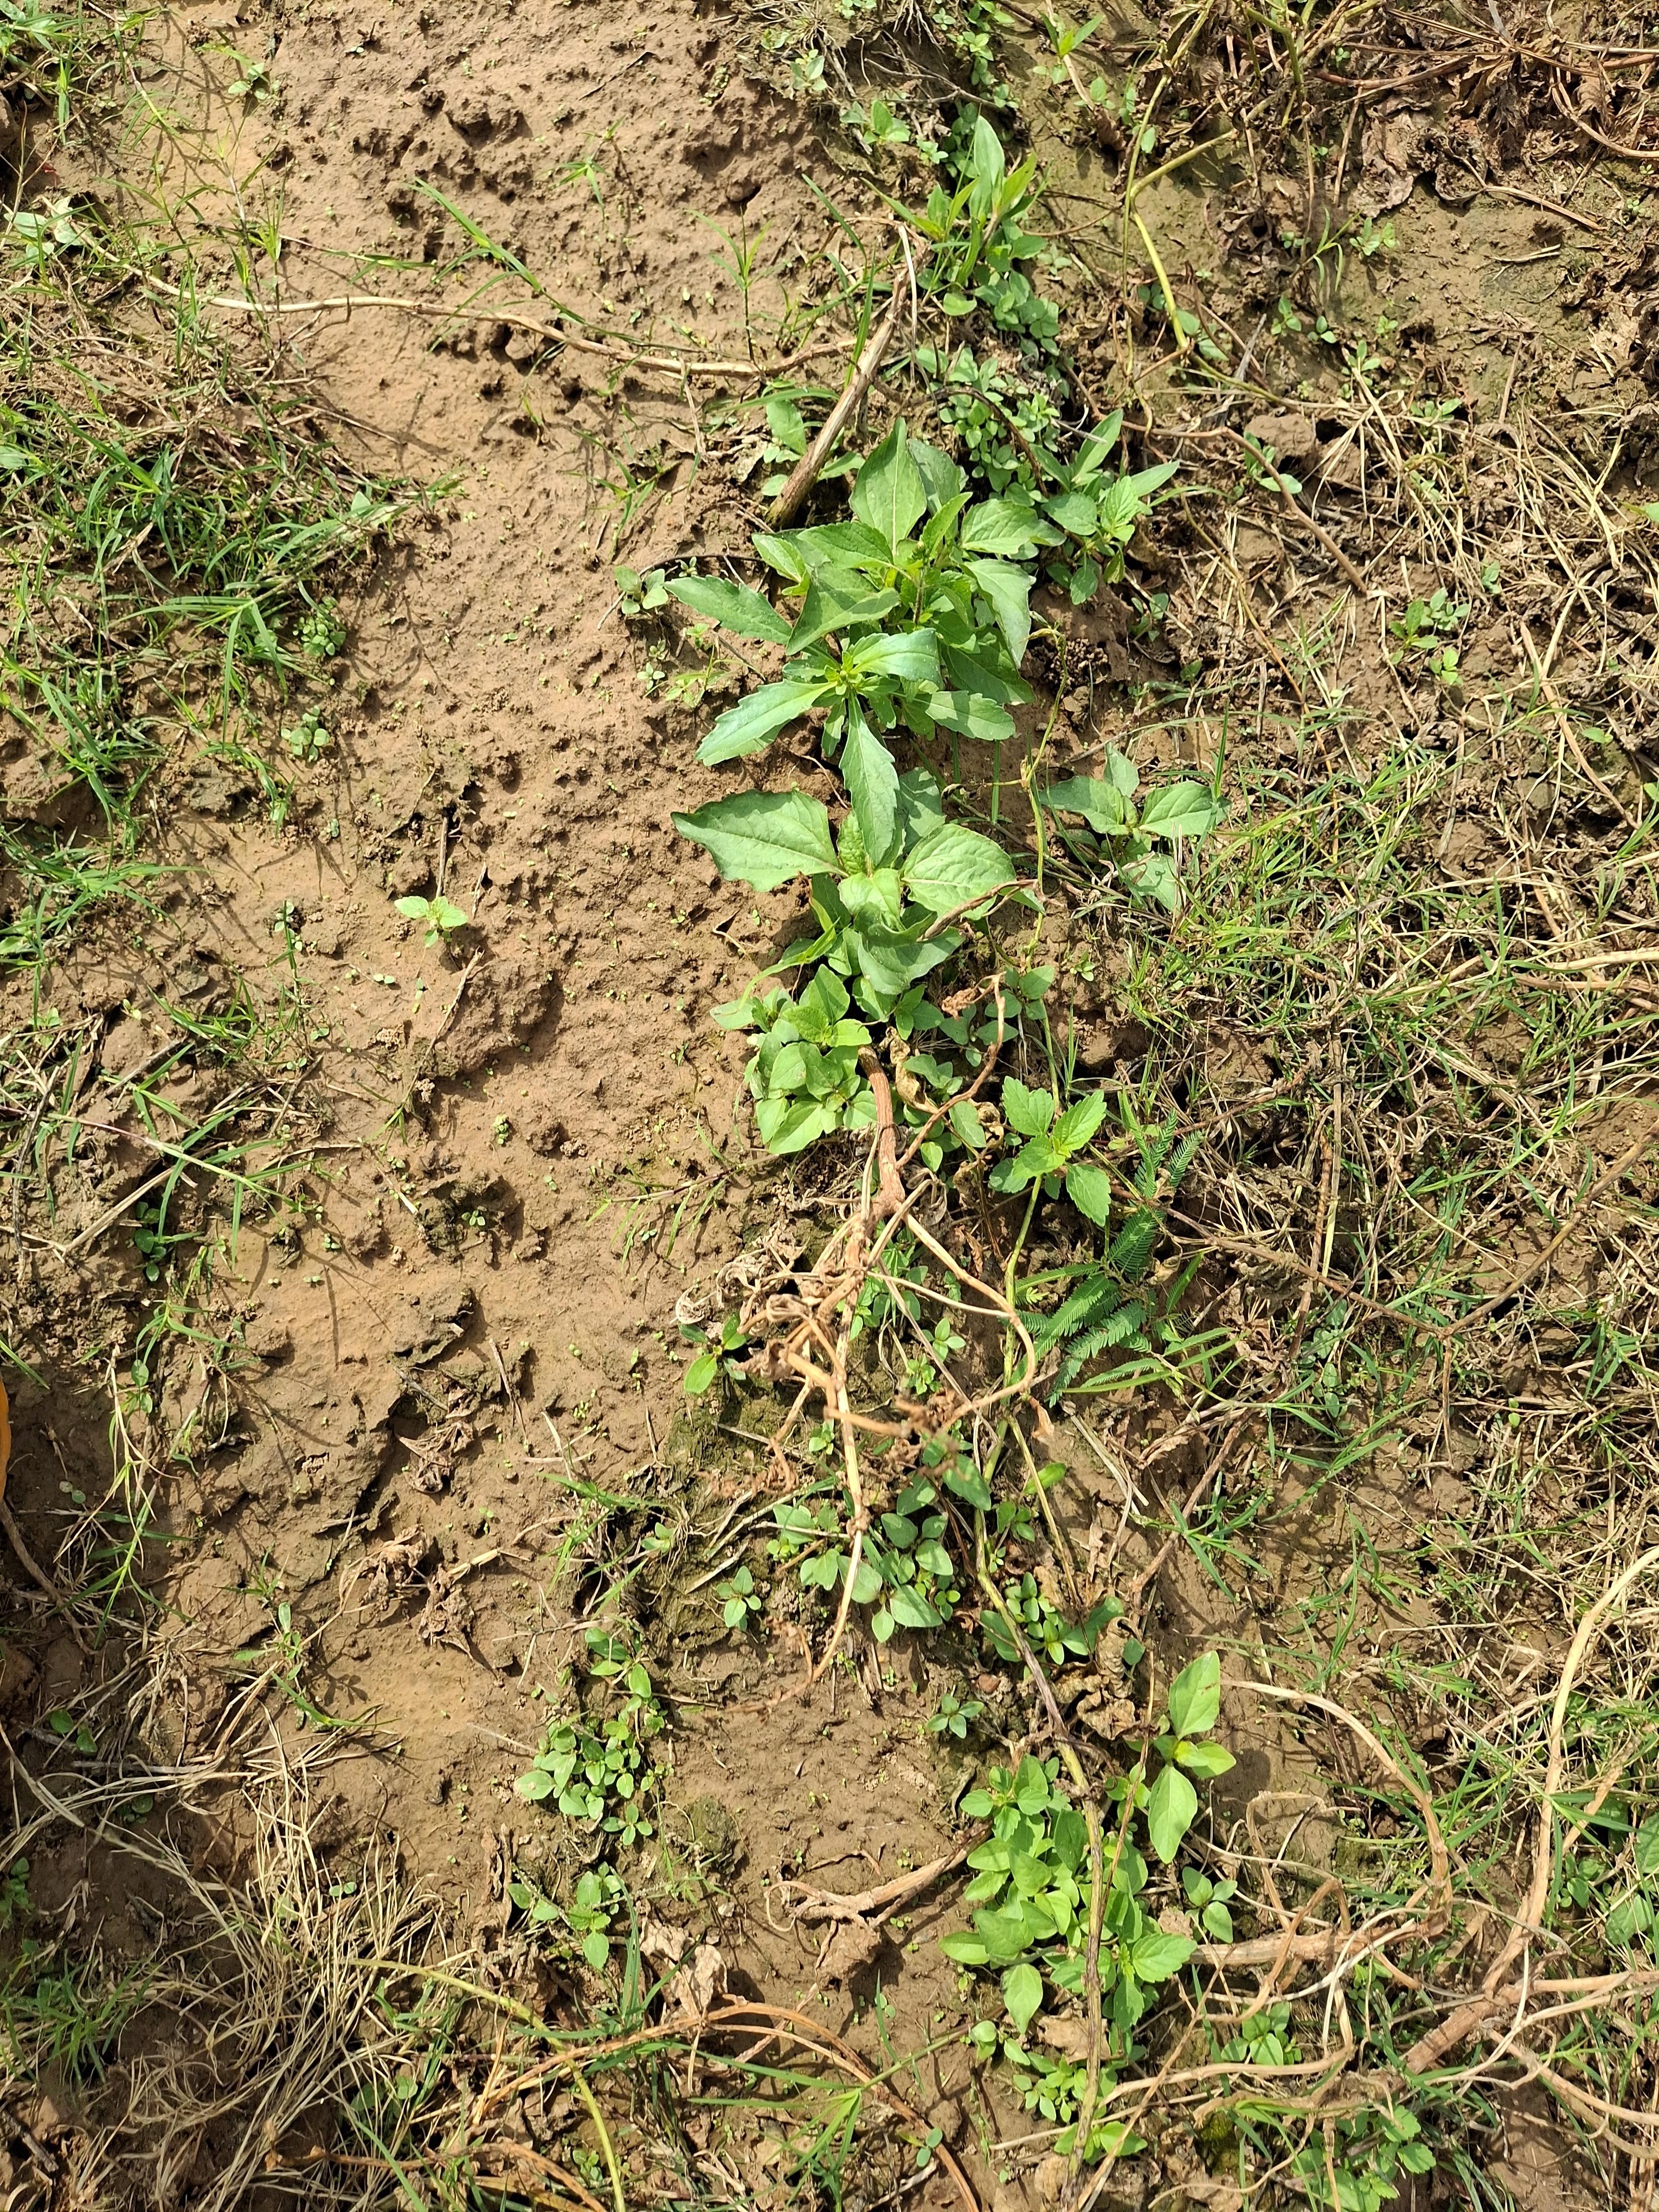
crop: cowpea
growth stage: development pod
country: Nigeria
